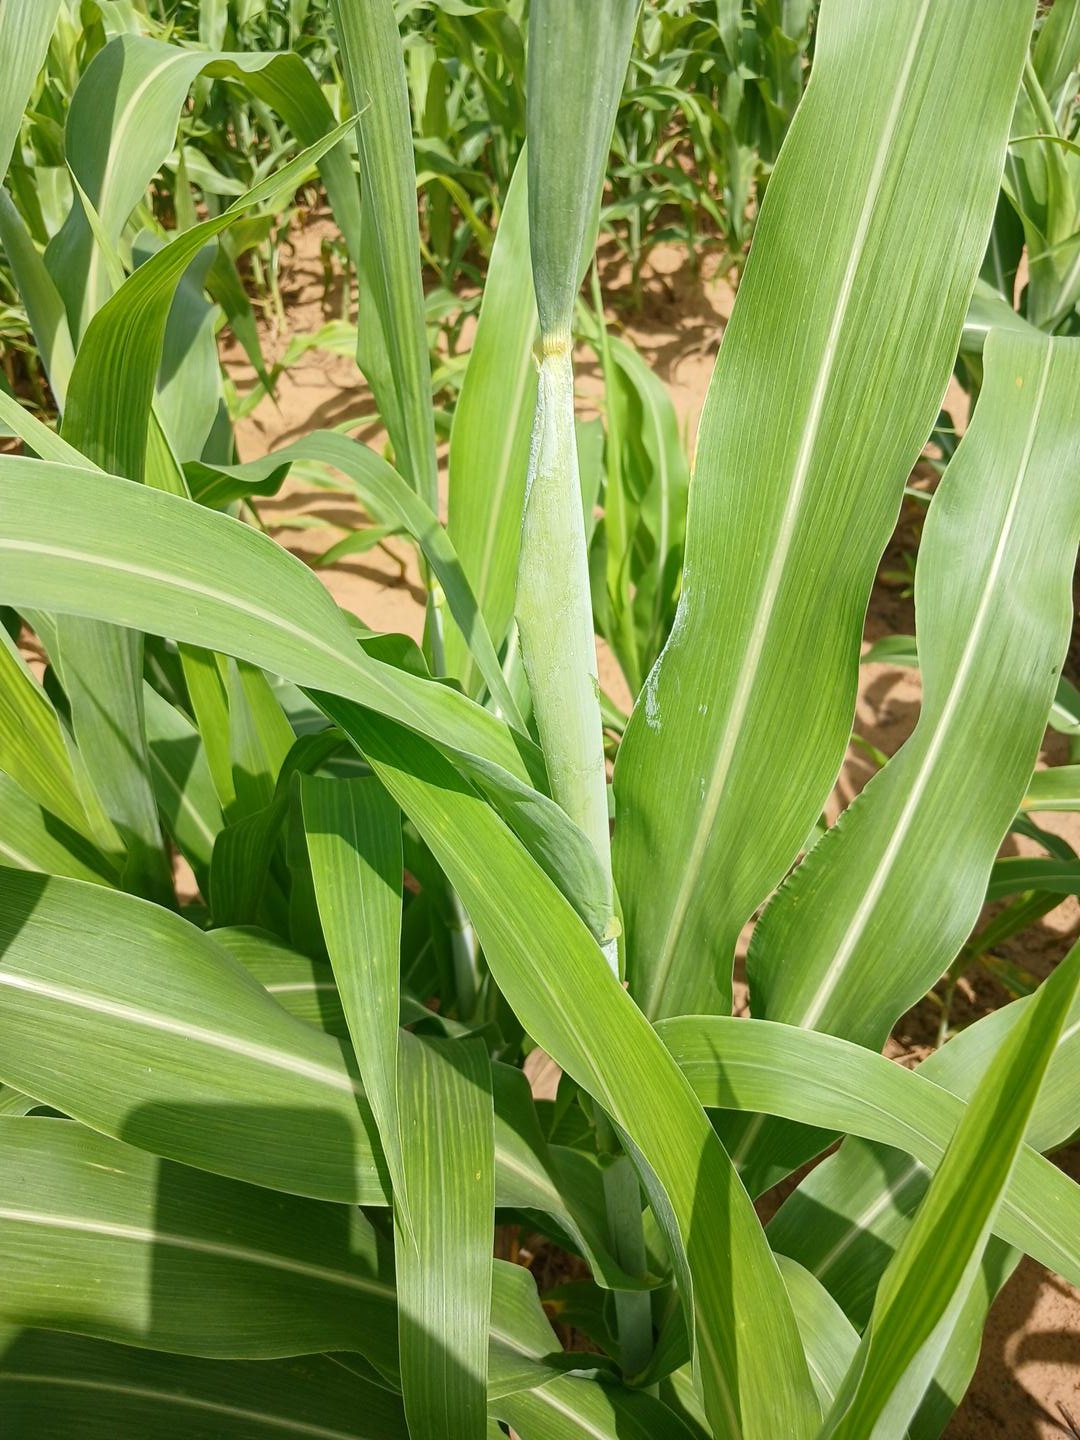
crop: sorghum
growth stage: heading tuber
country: Senegal
